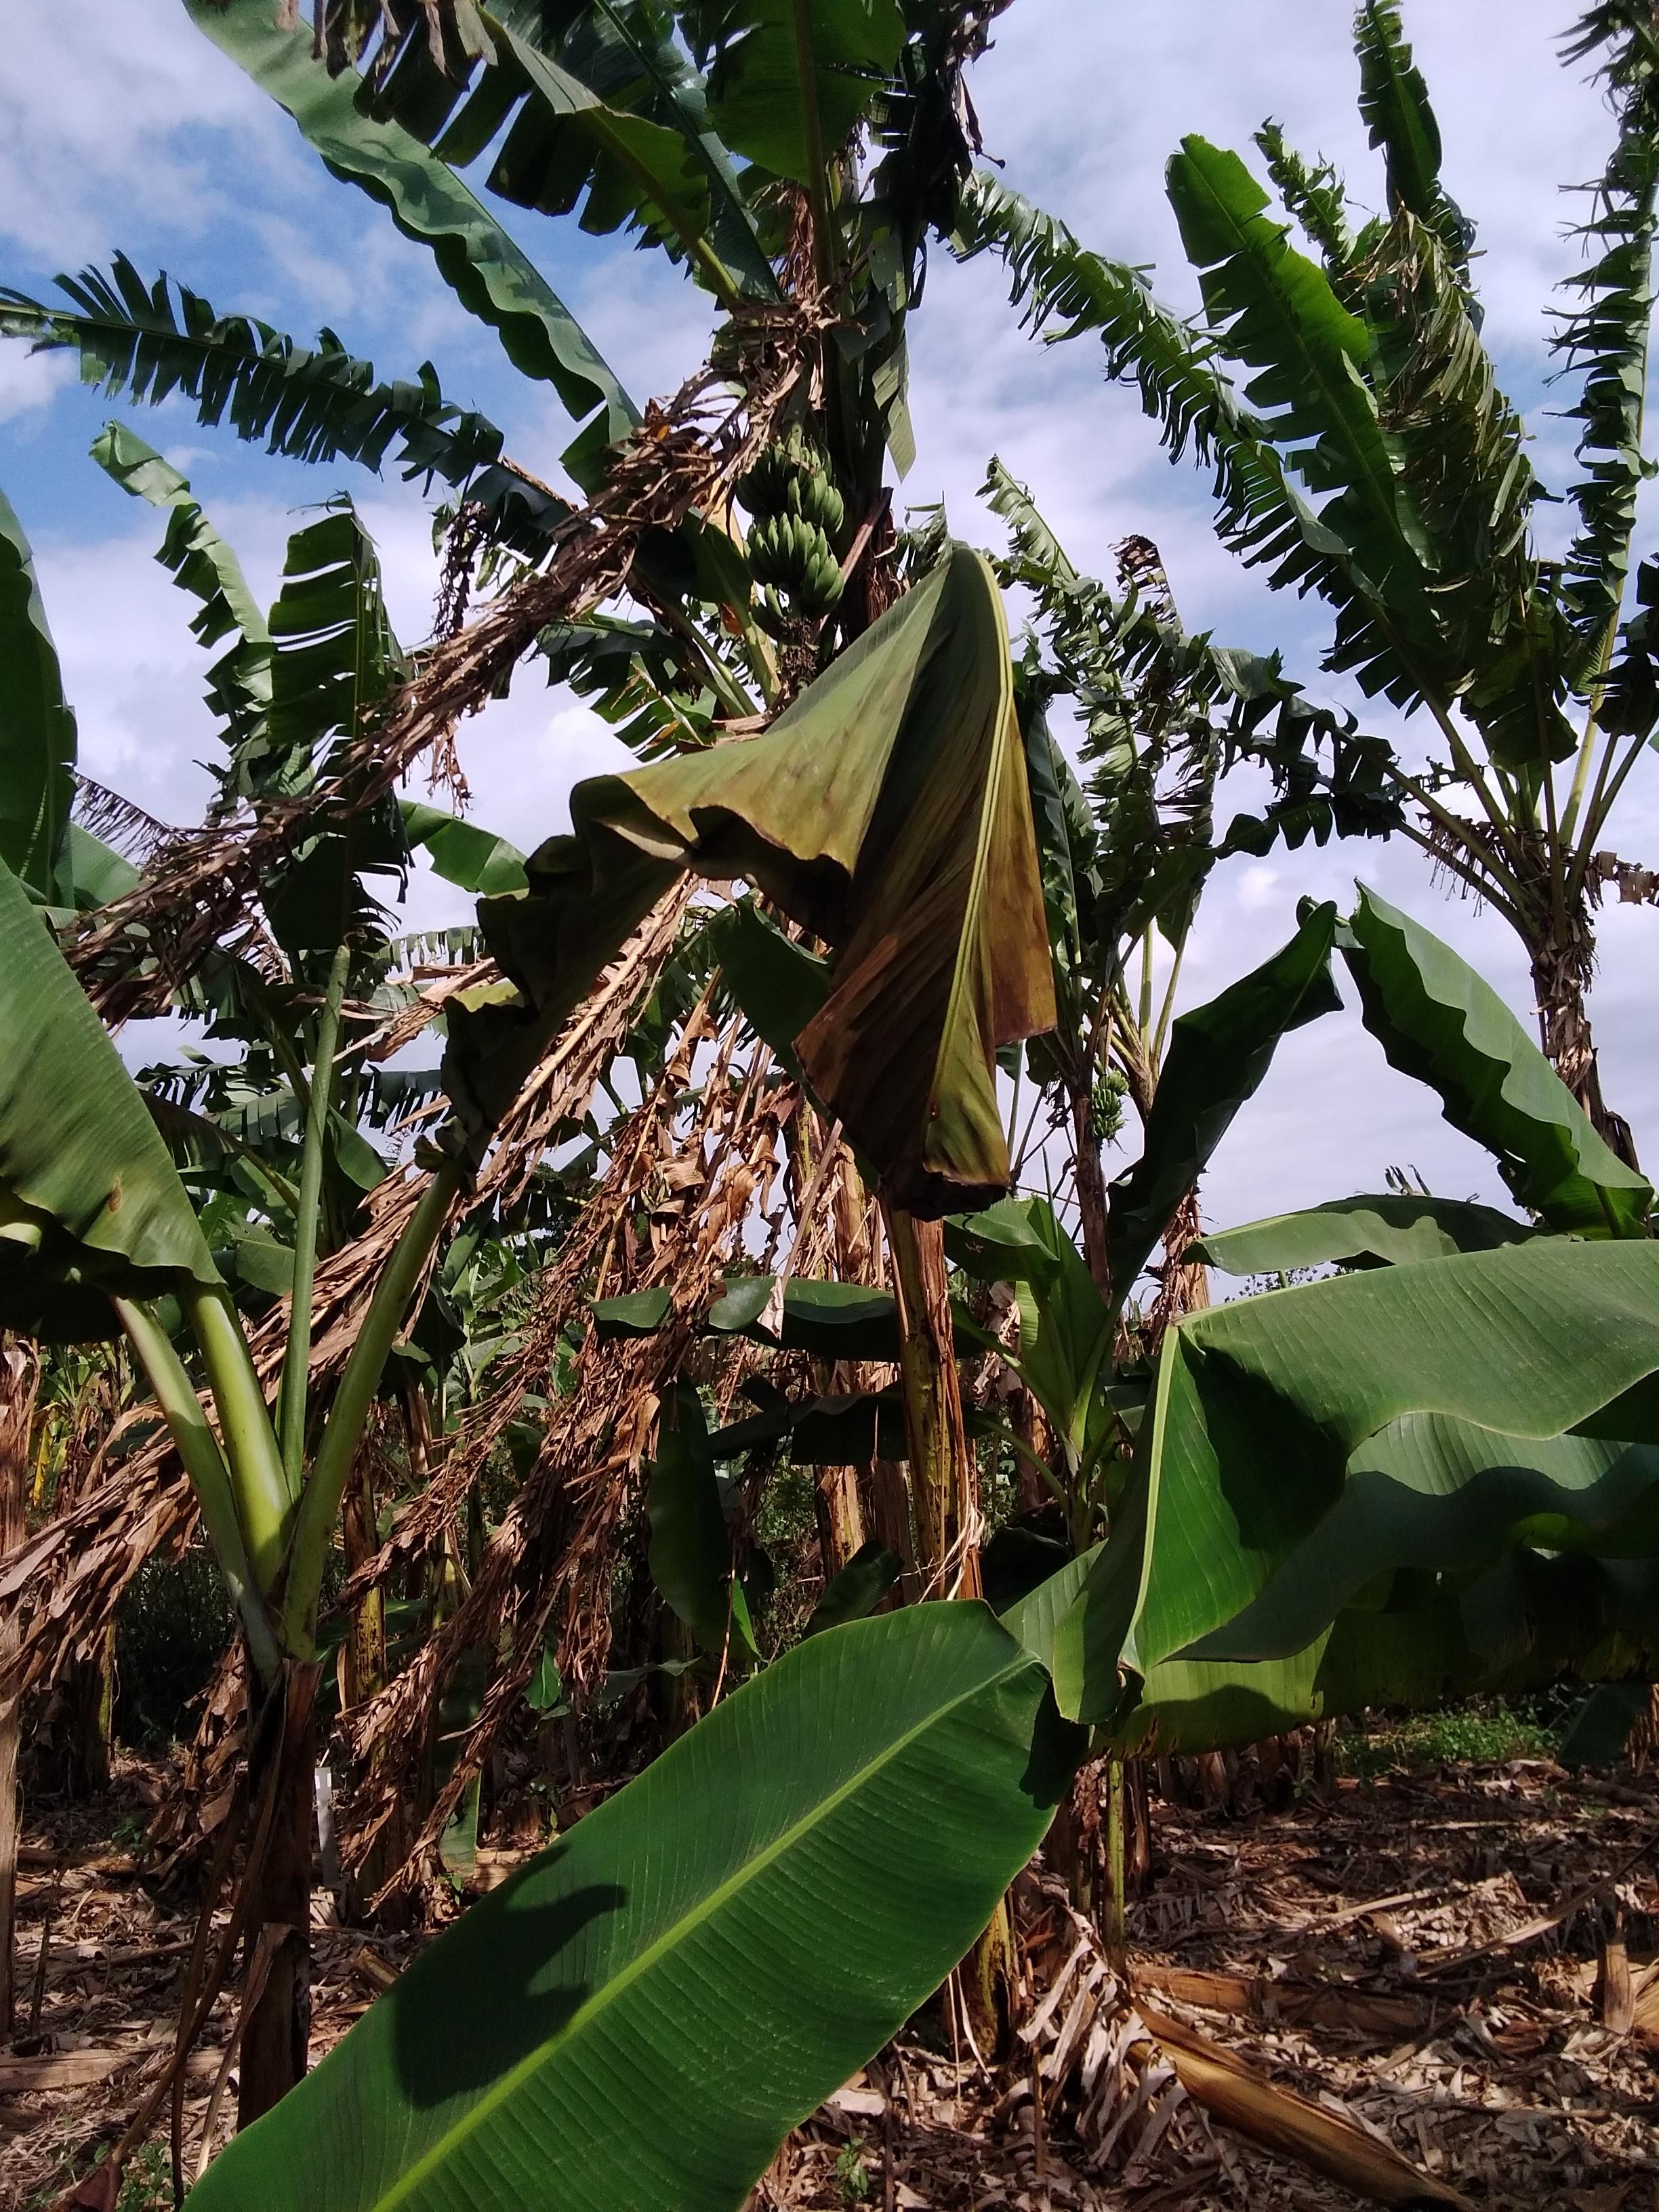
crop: banana
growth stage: vegetative
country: Uganda
